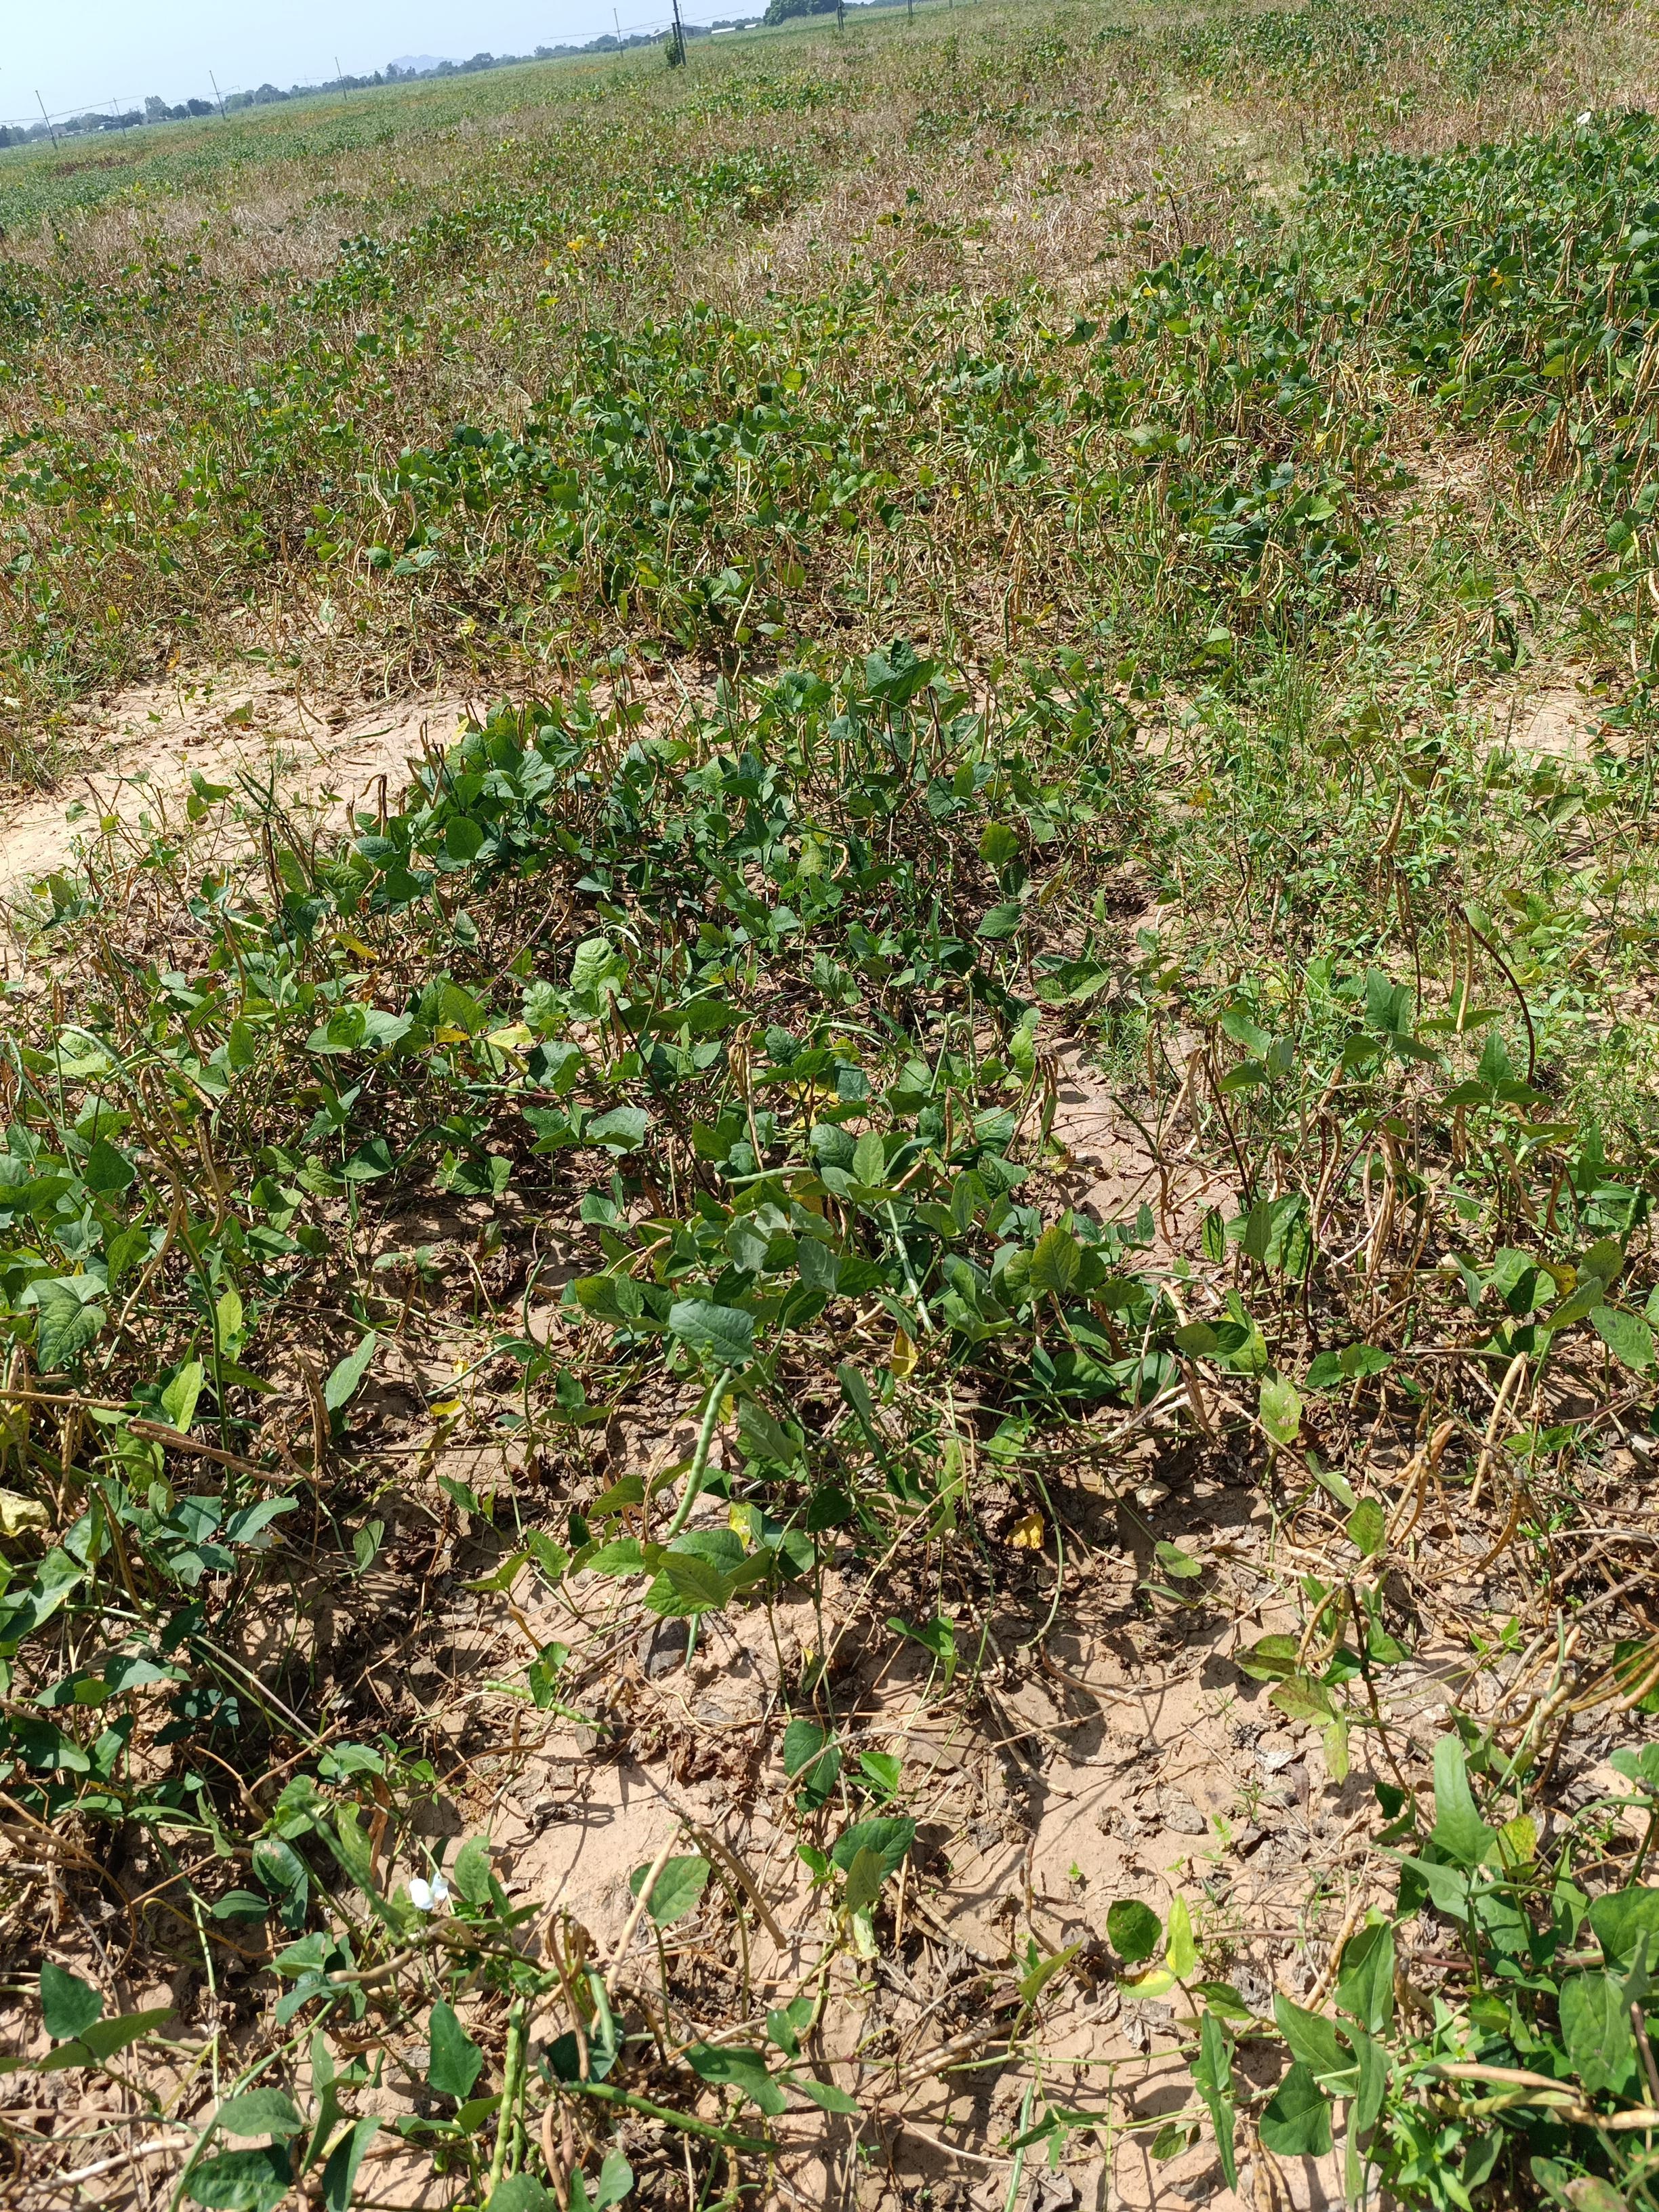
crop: cowpea
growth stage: maturity
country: Nigeria
